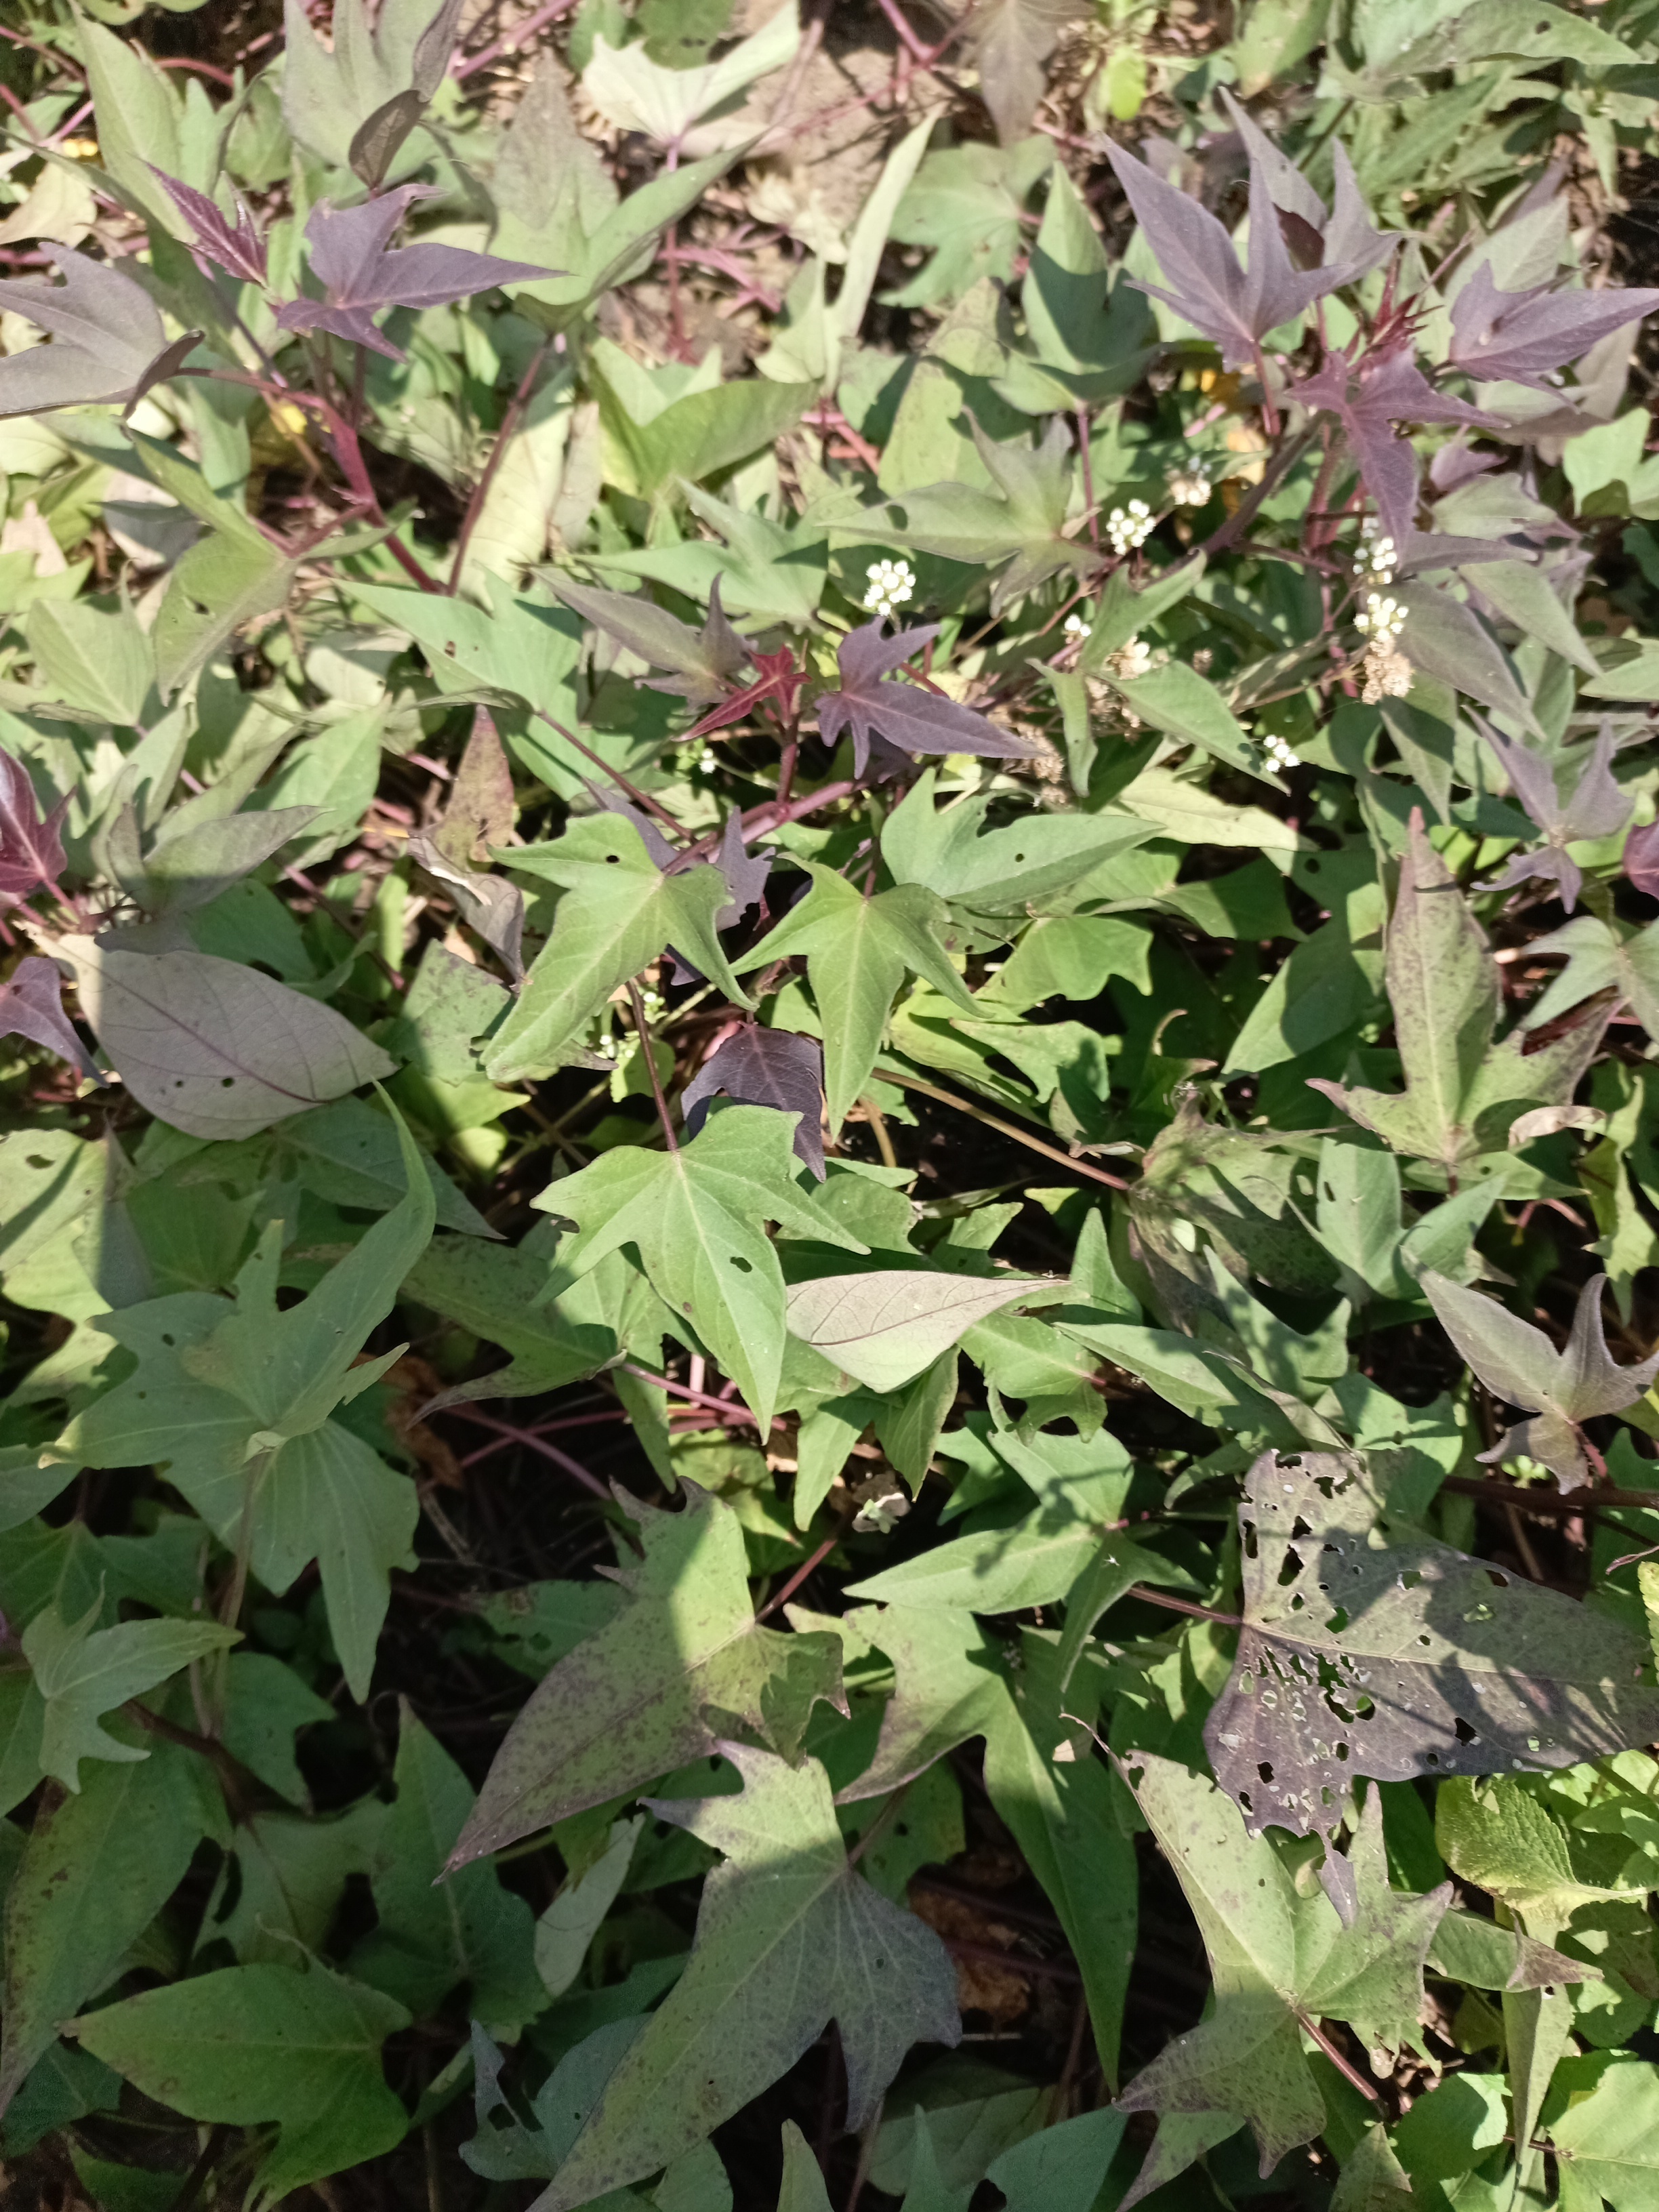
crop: sweet potato
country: Tanzania
